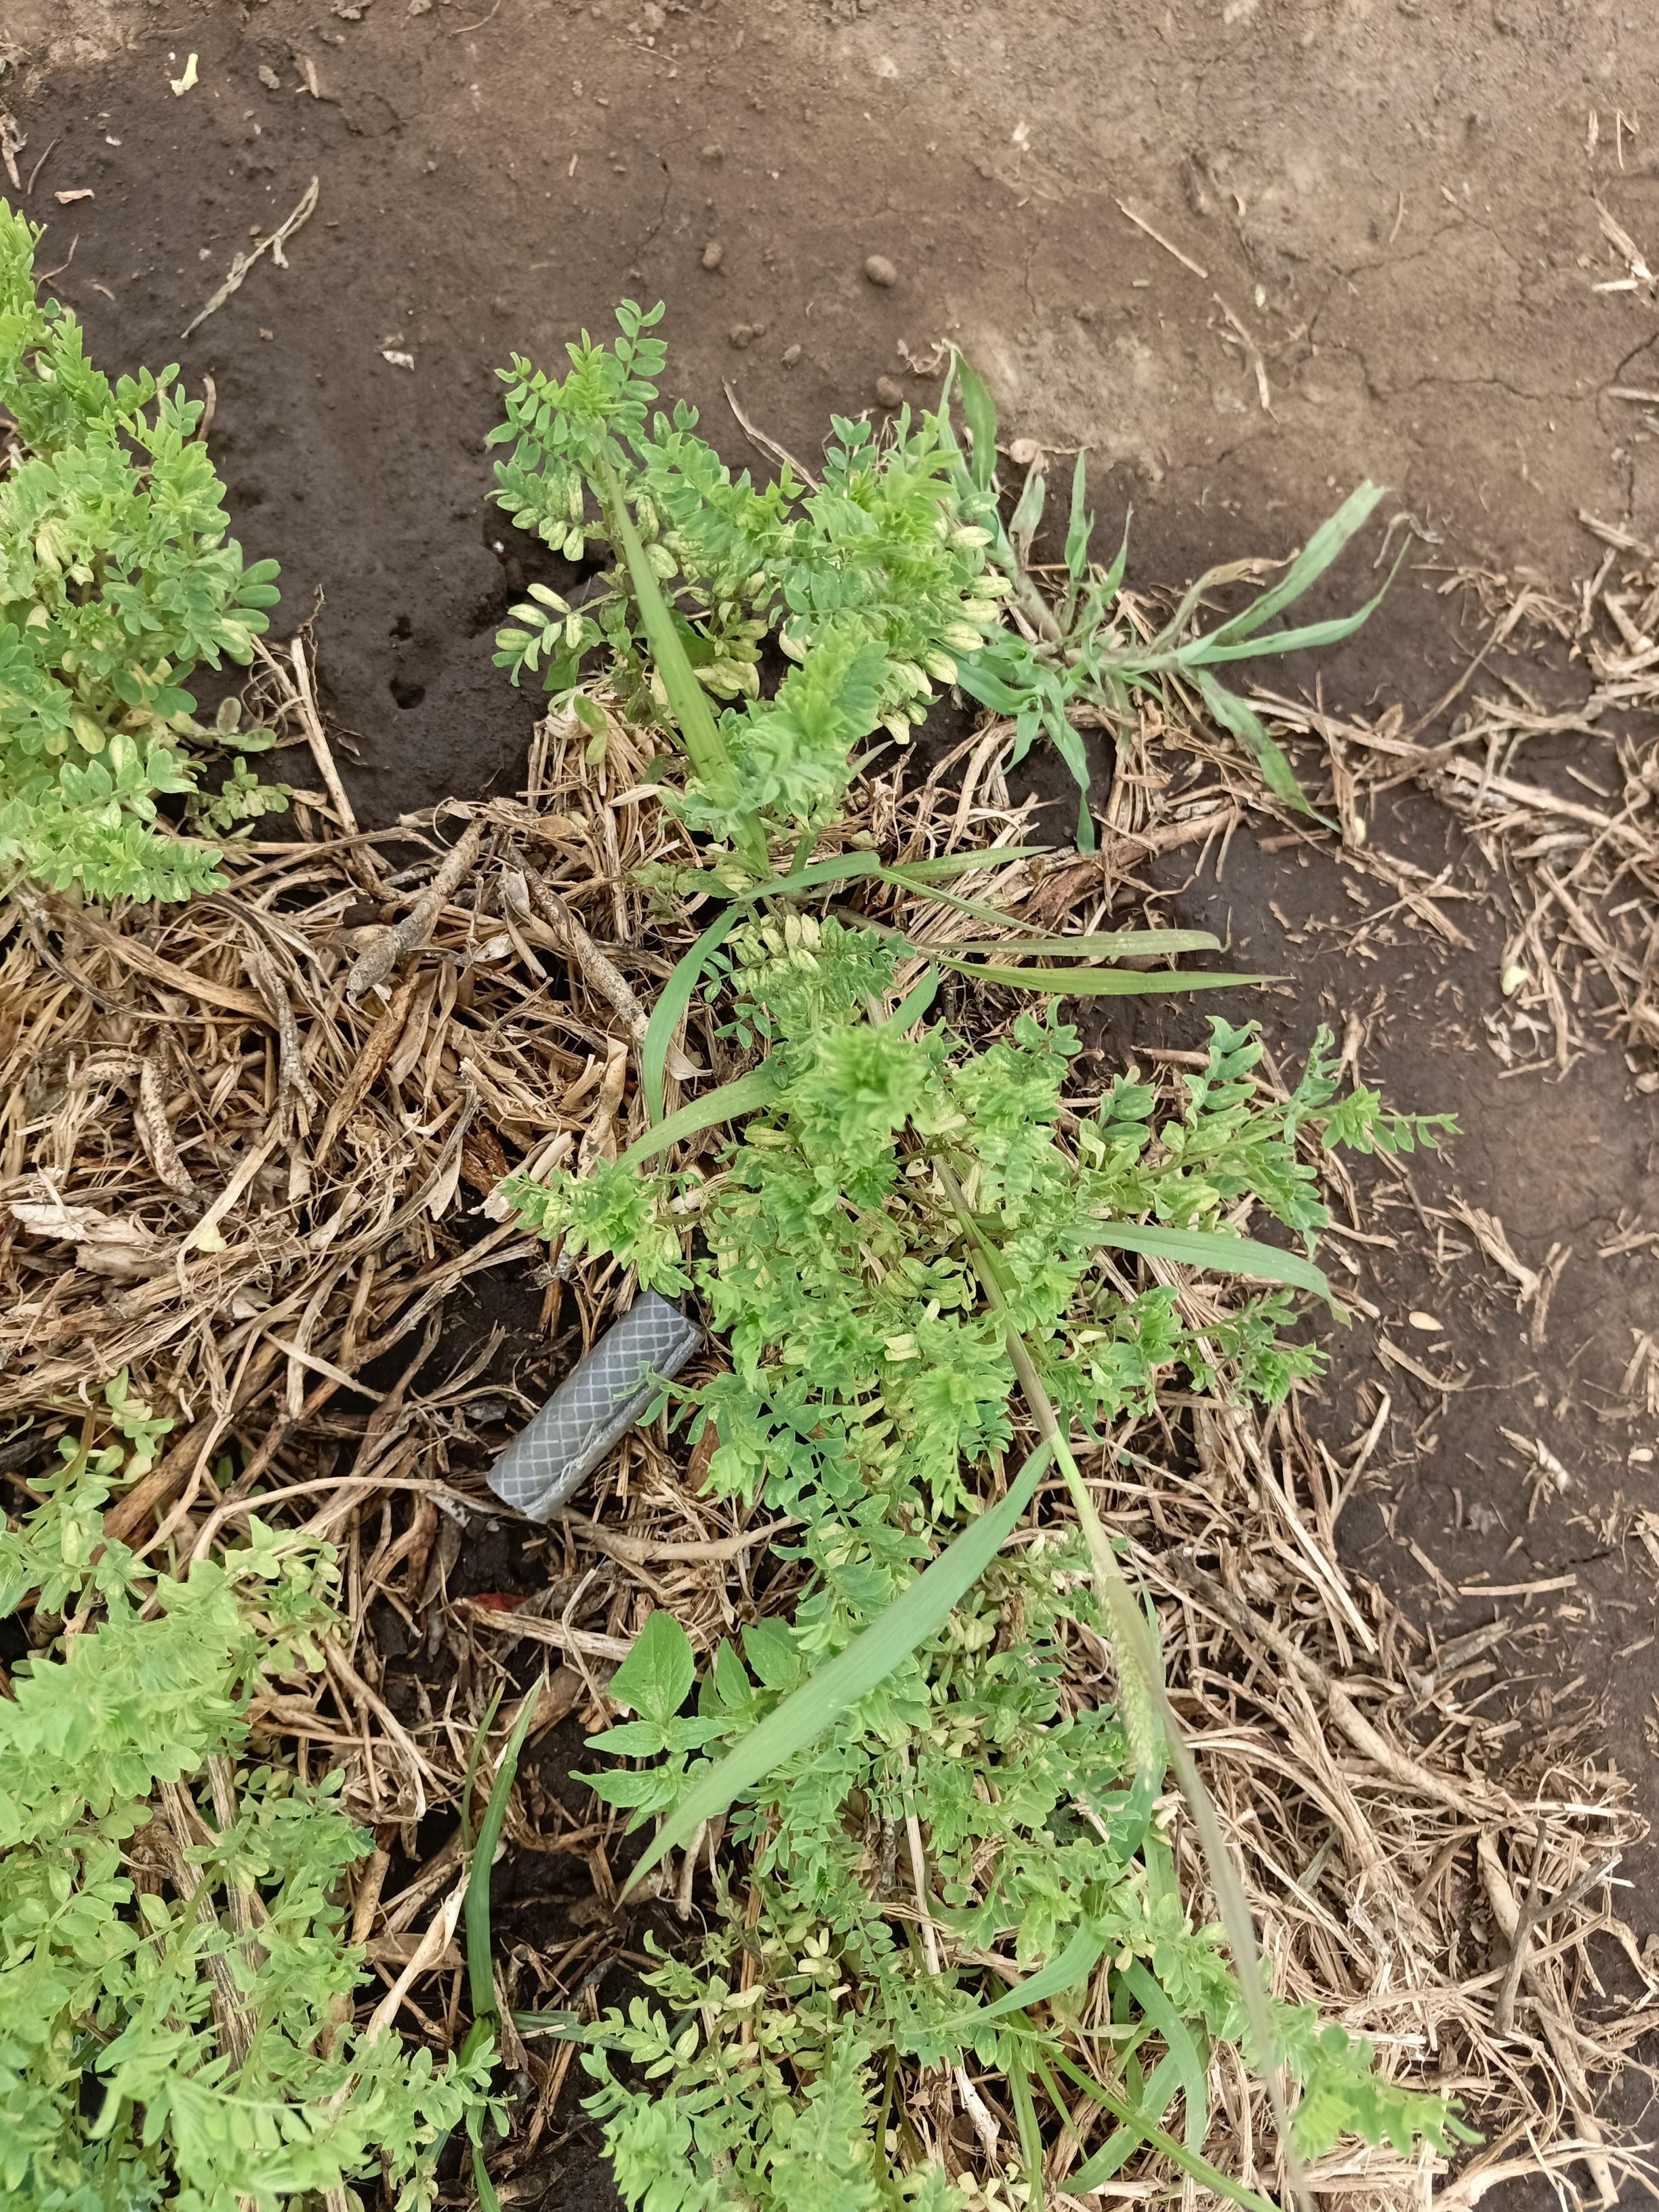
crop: lentil
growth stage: vegetative
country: Tanzania
